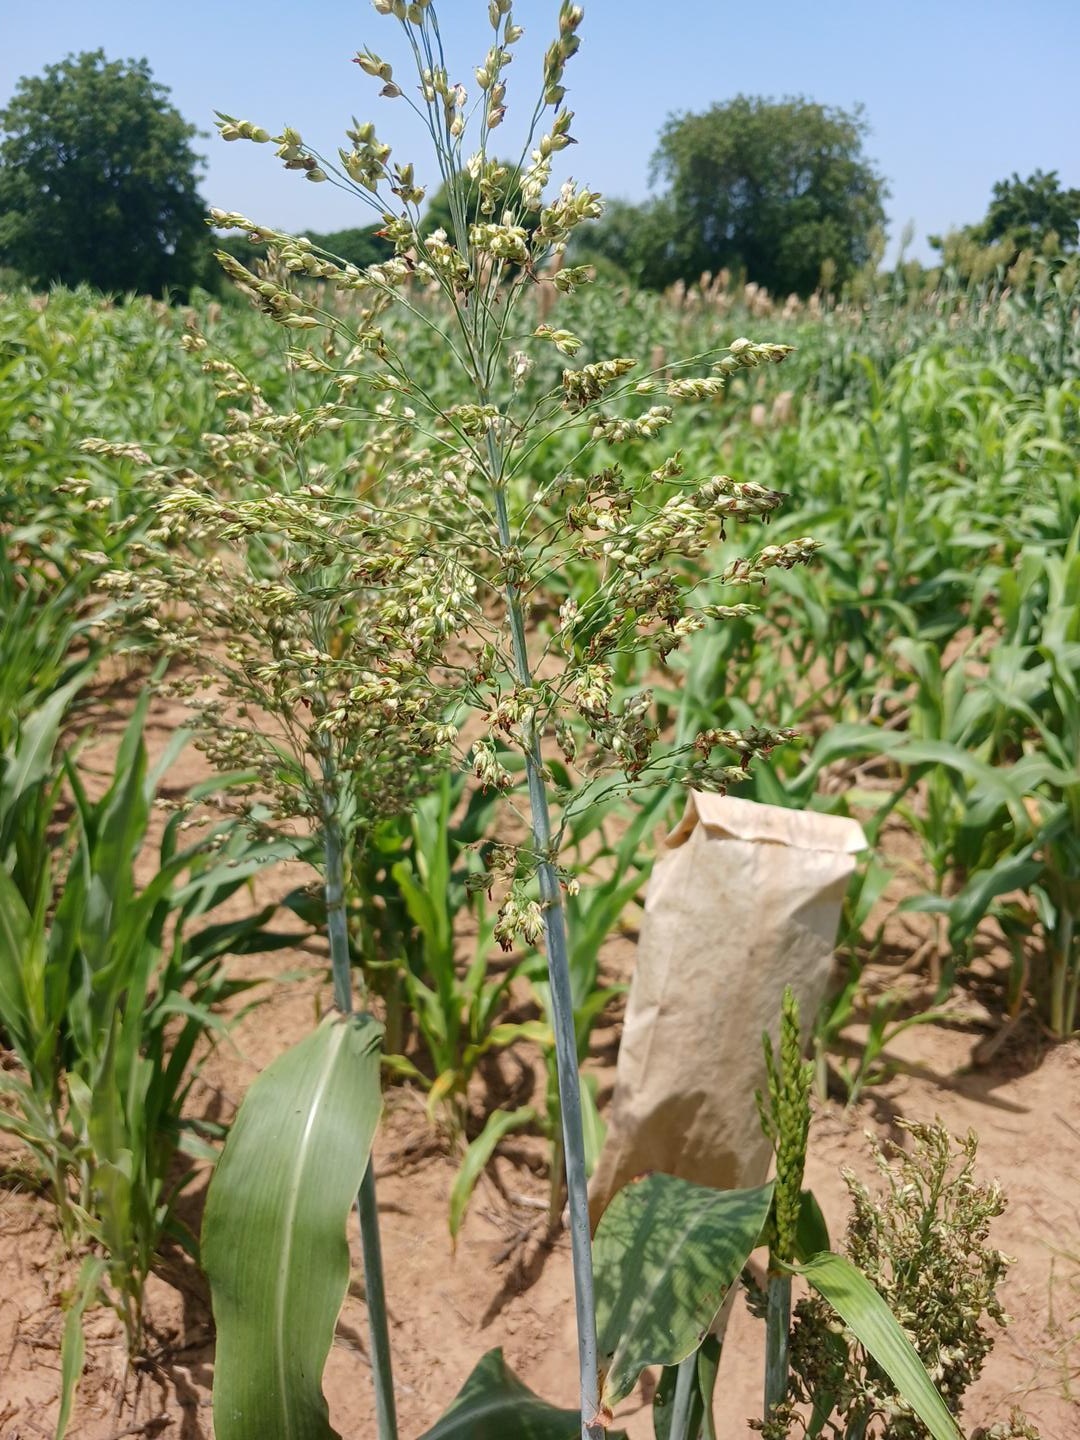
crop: sorghum
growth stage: filling grain
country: Senegal
